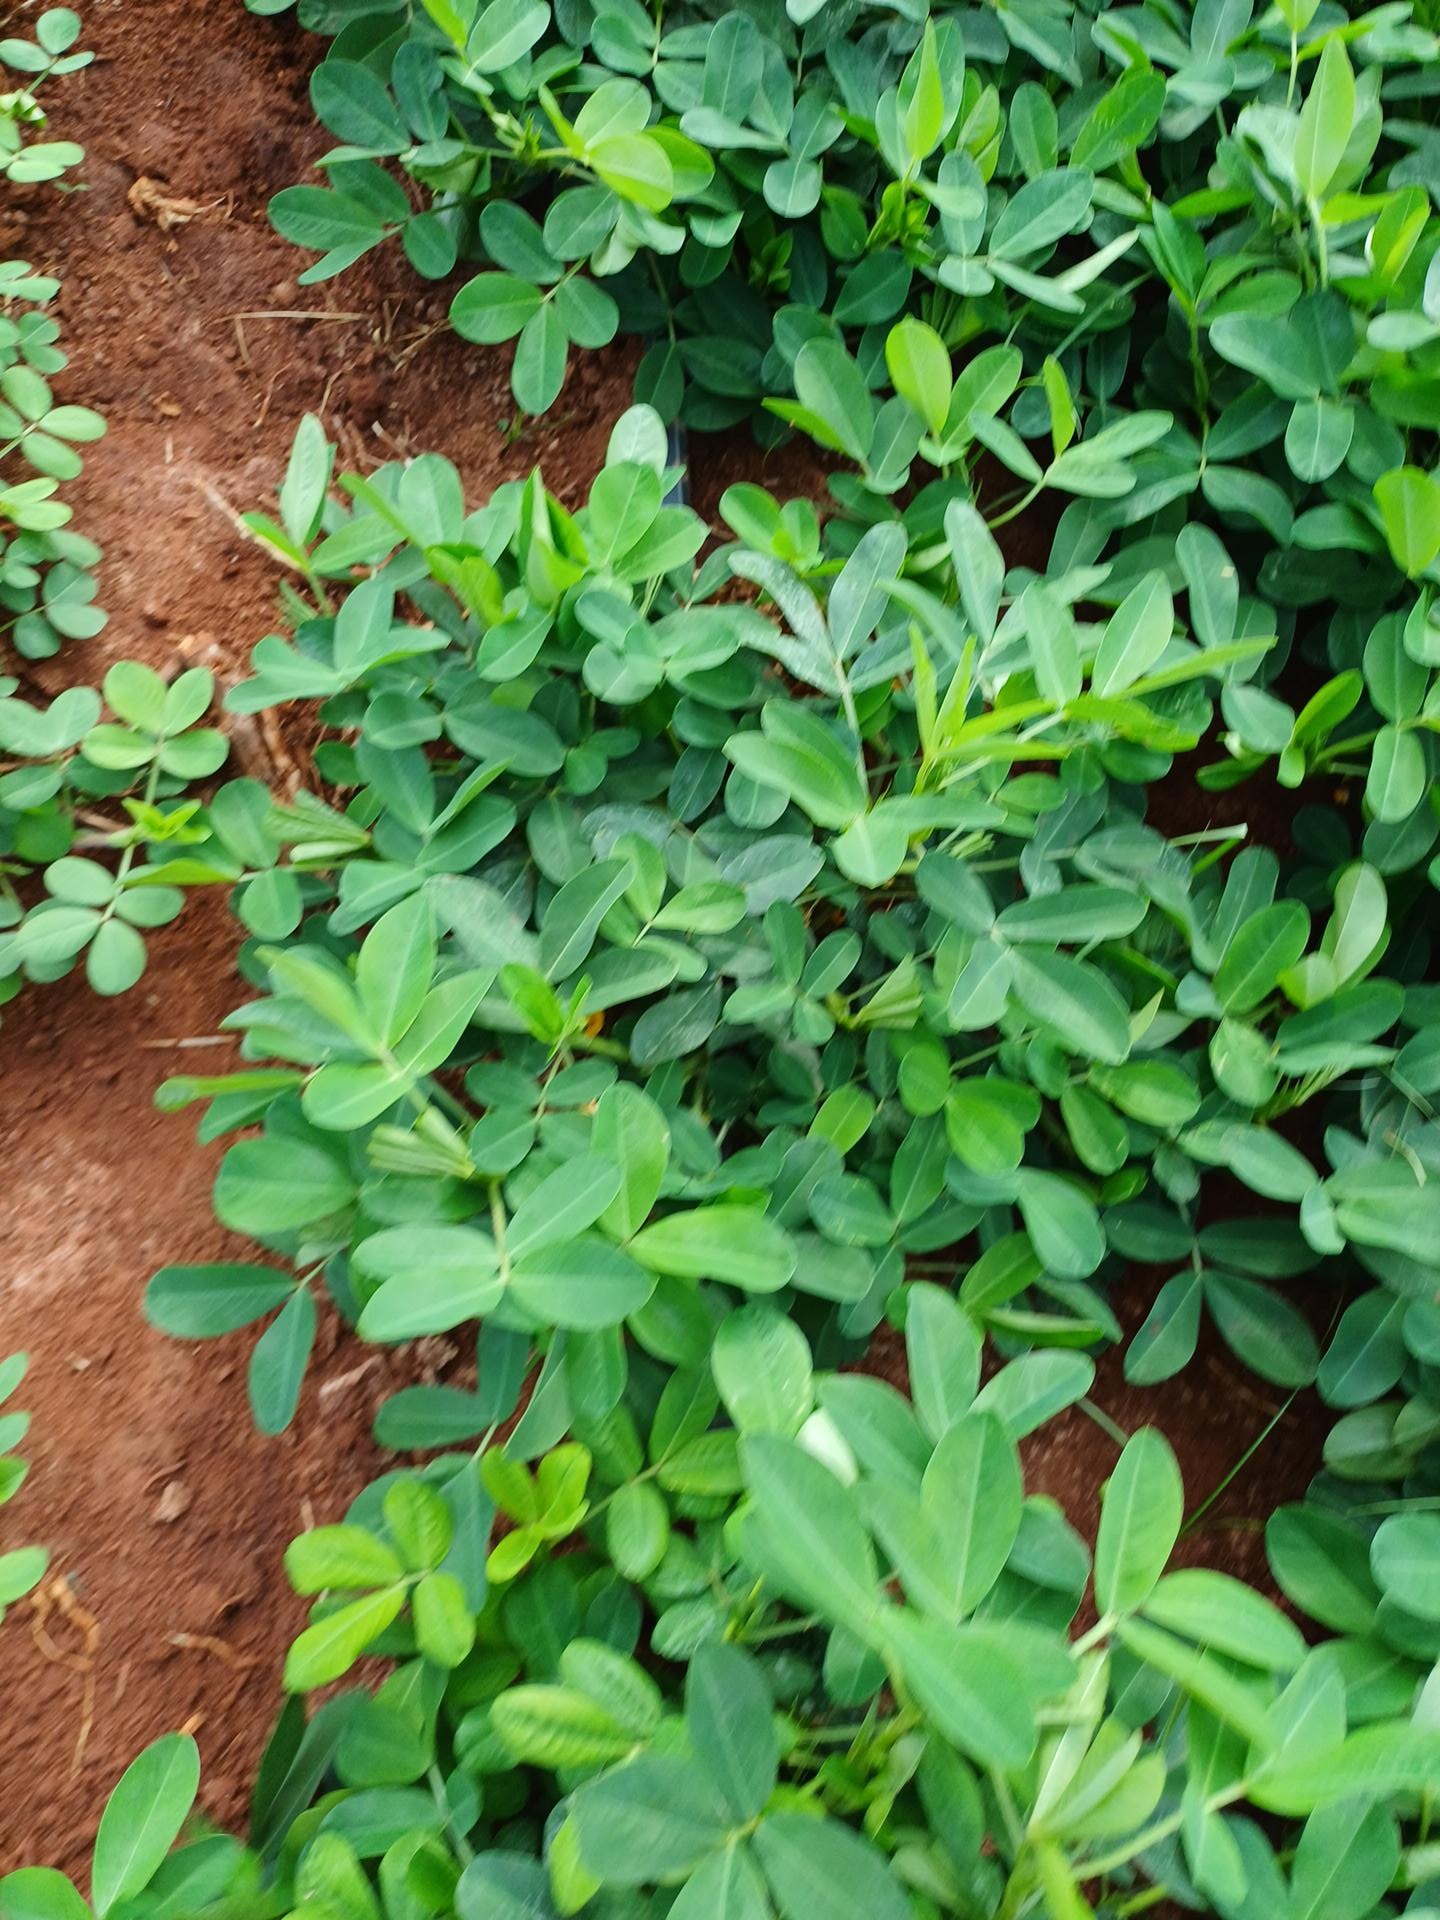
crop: groundnut
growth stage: flowering
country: Kenya
